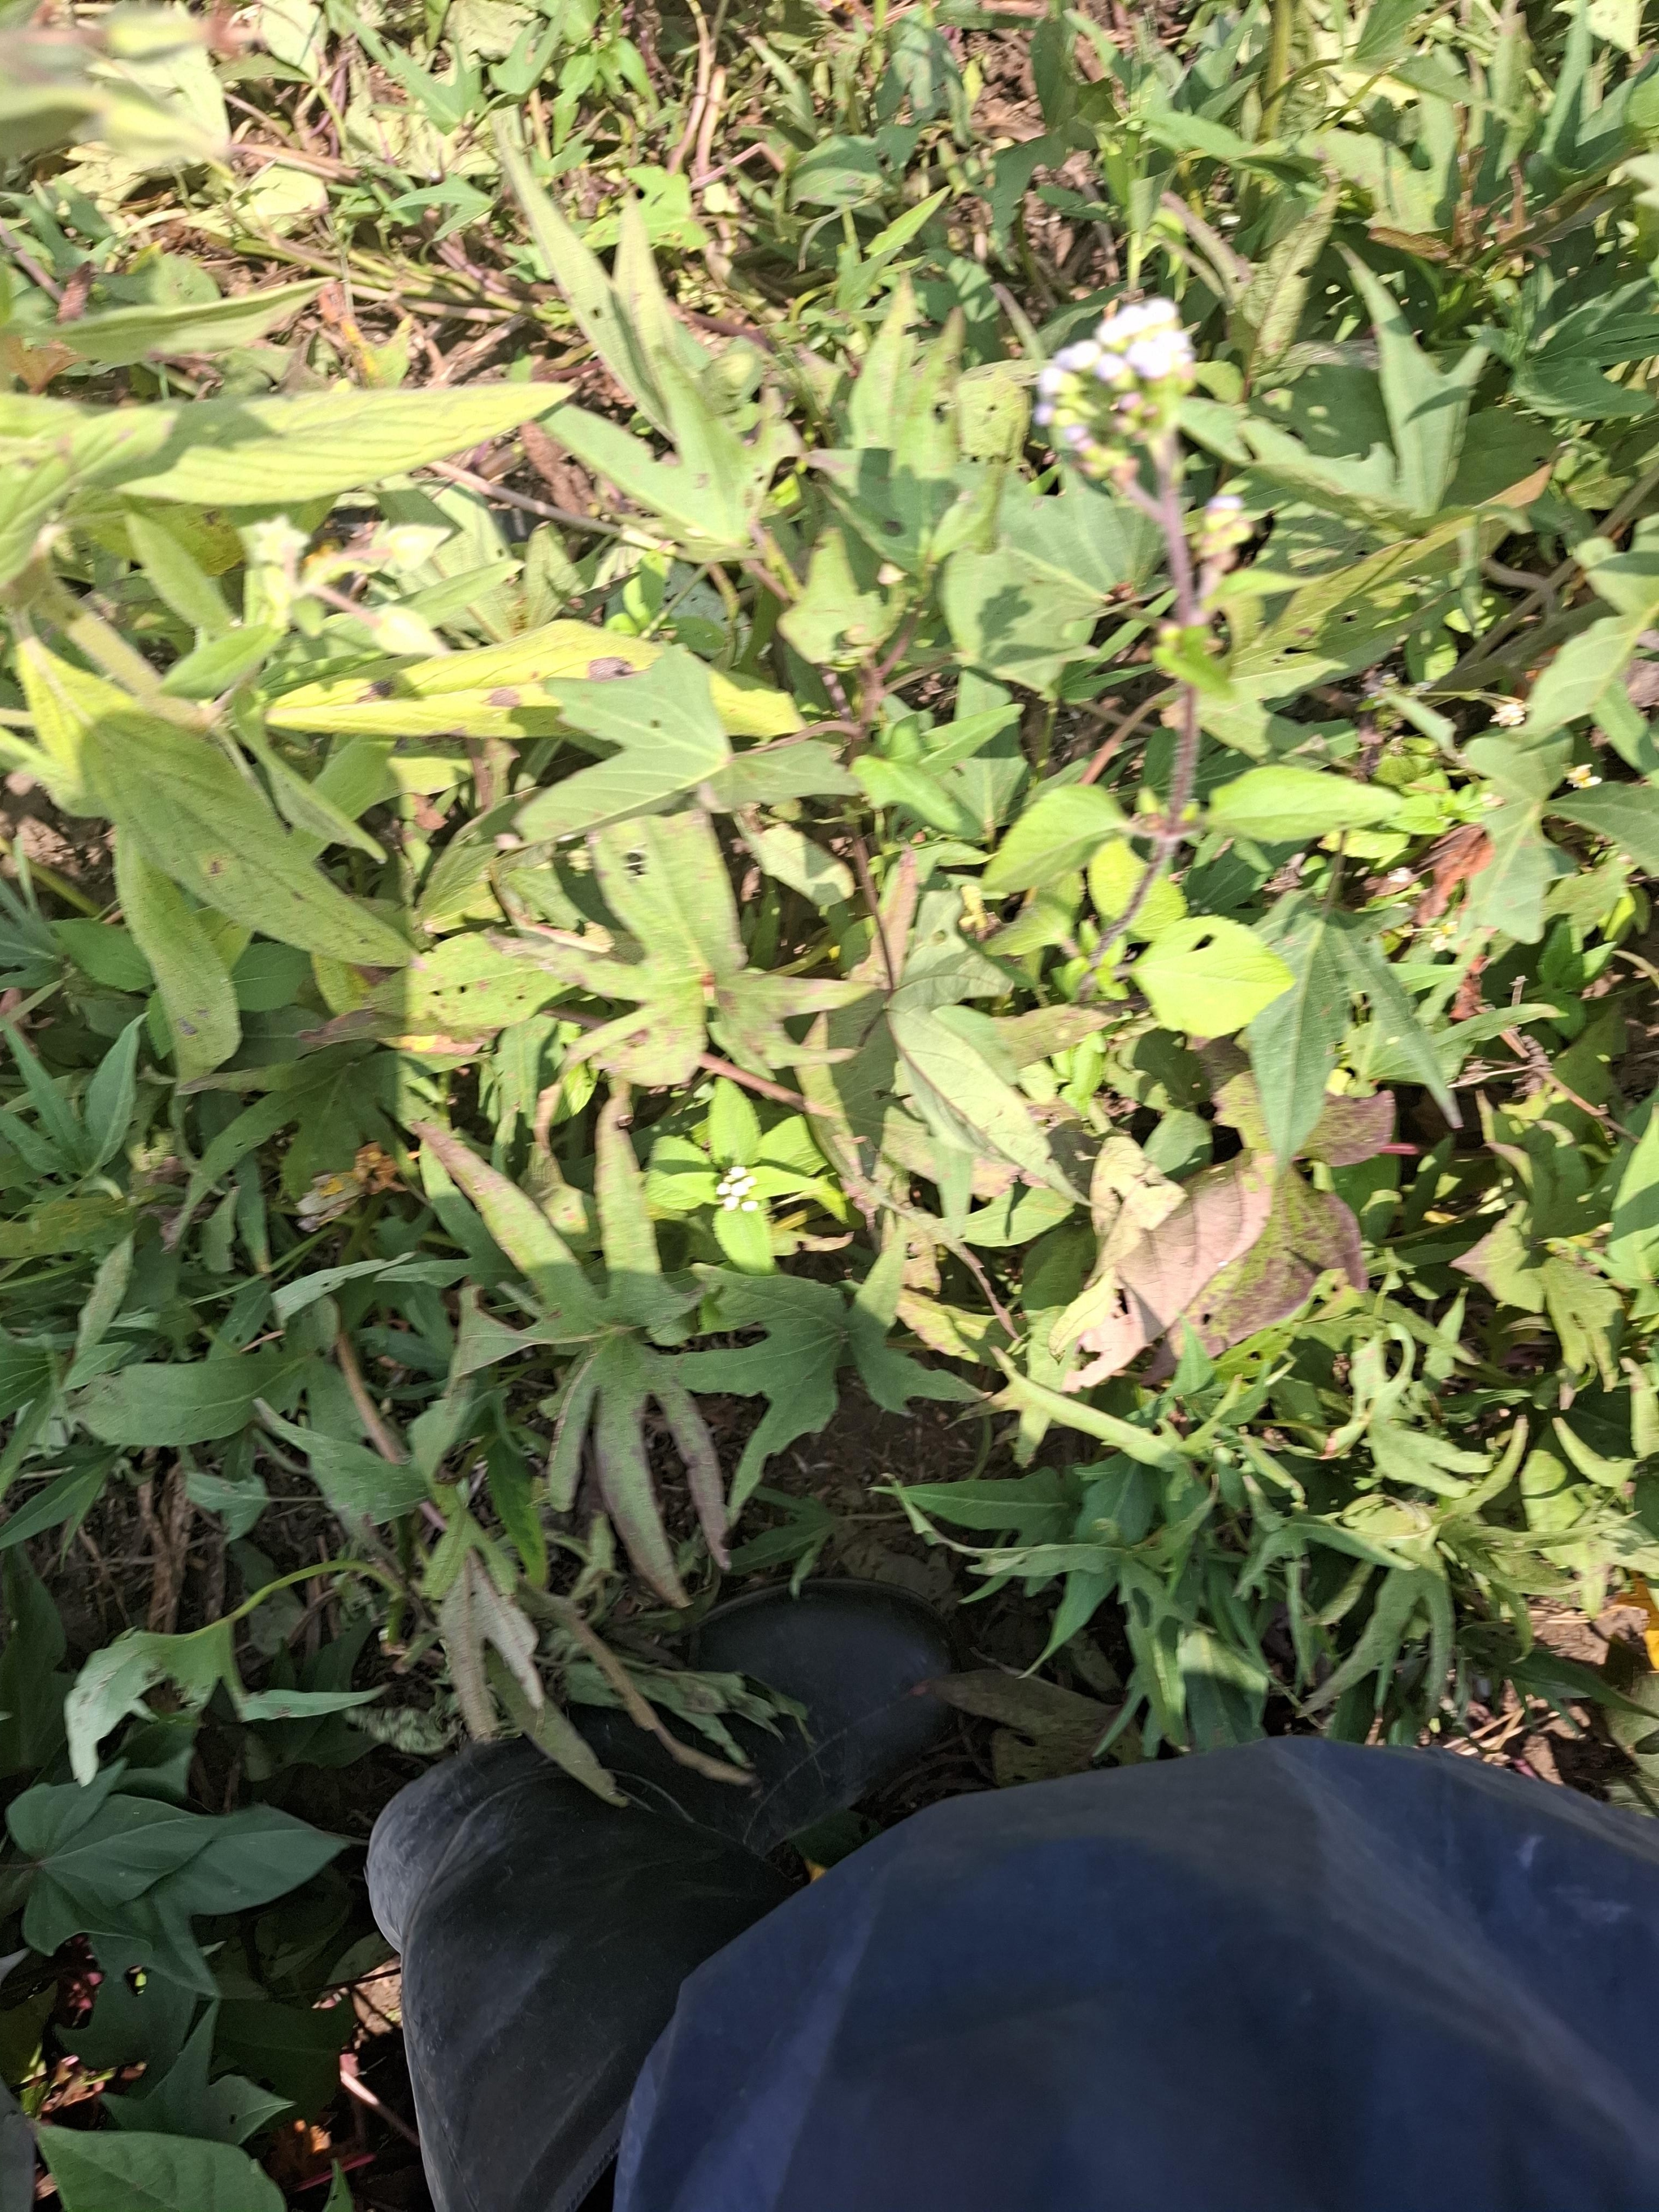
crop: sweet potato
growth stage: flowering
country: Tanzania
